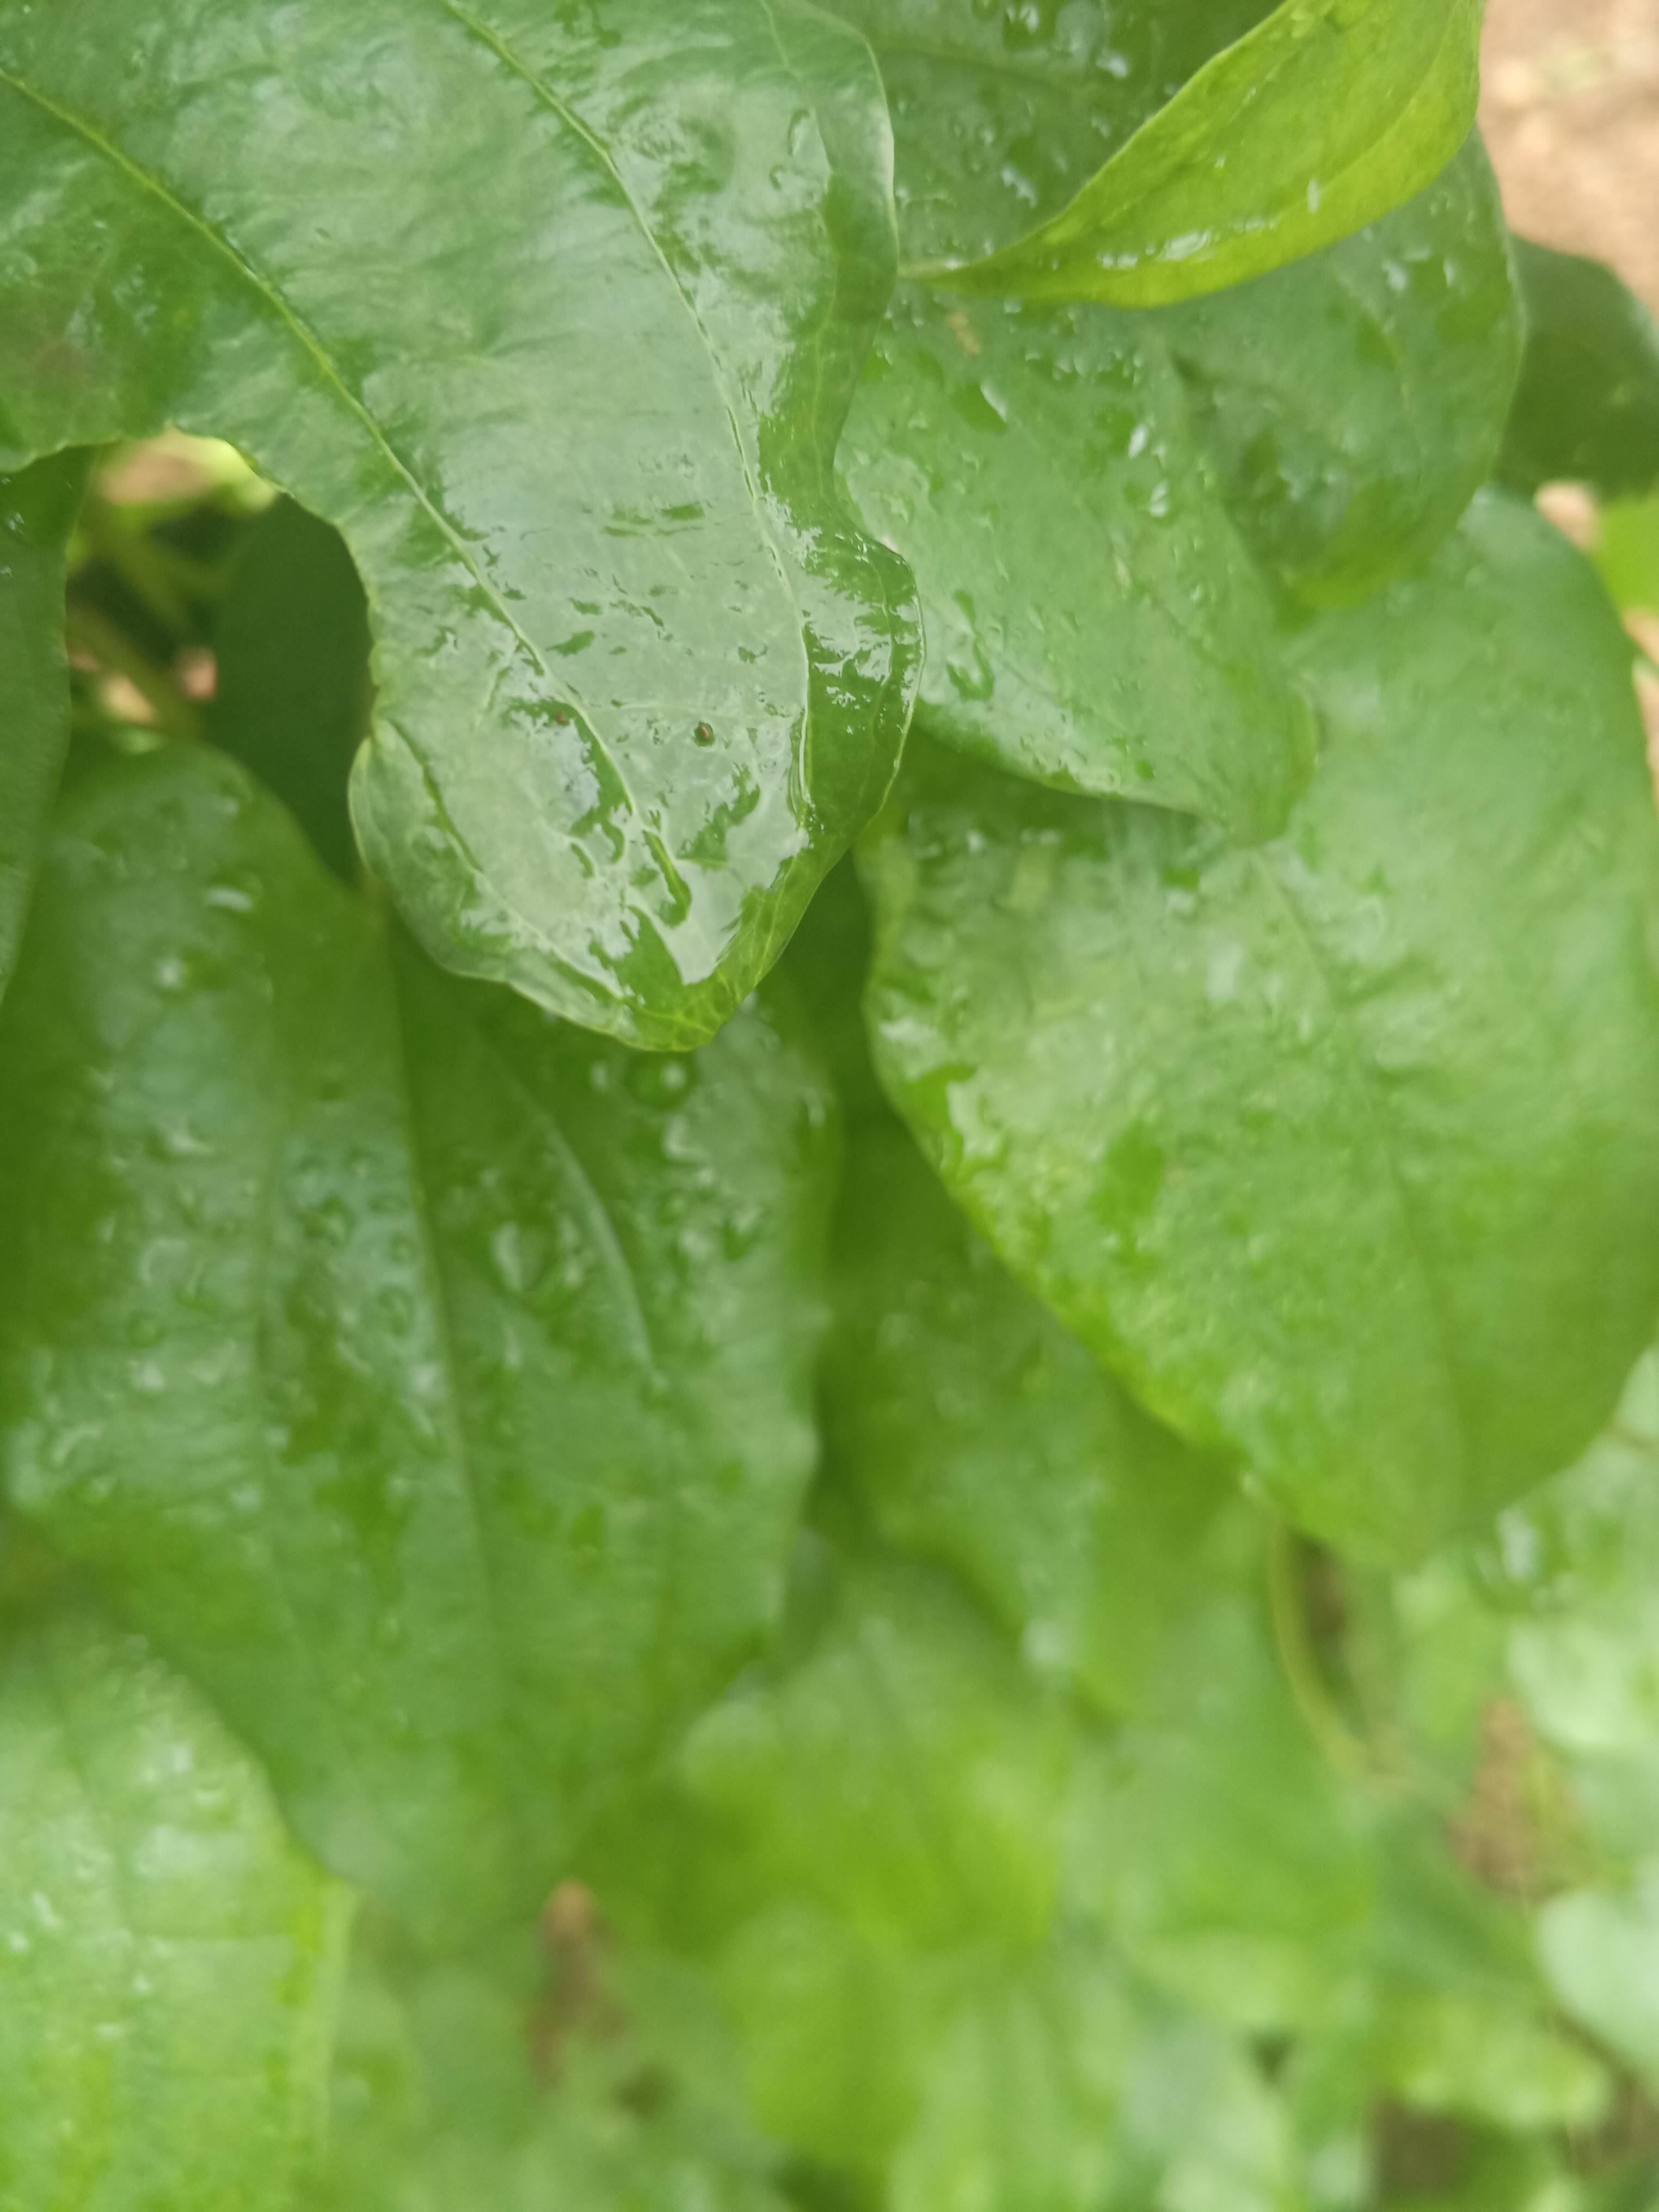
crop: yam
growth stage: vegetative
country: Nigeria
